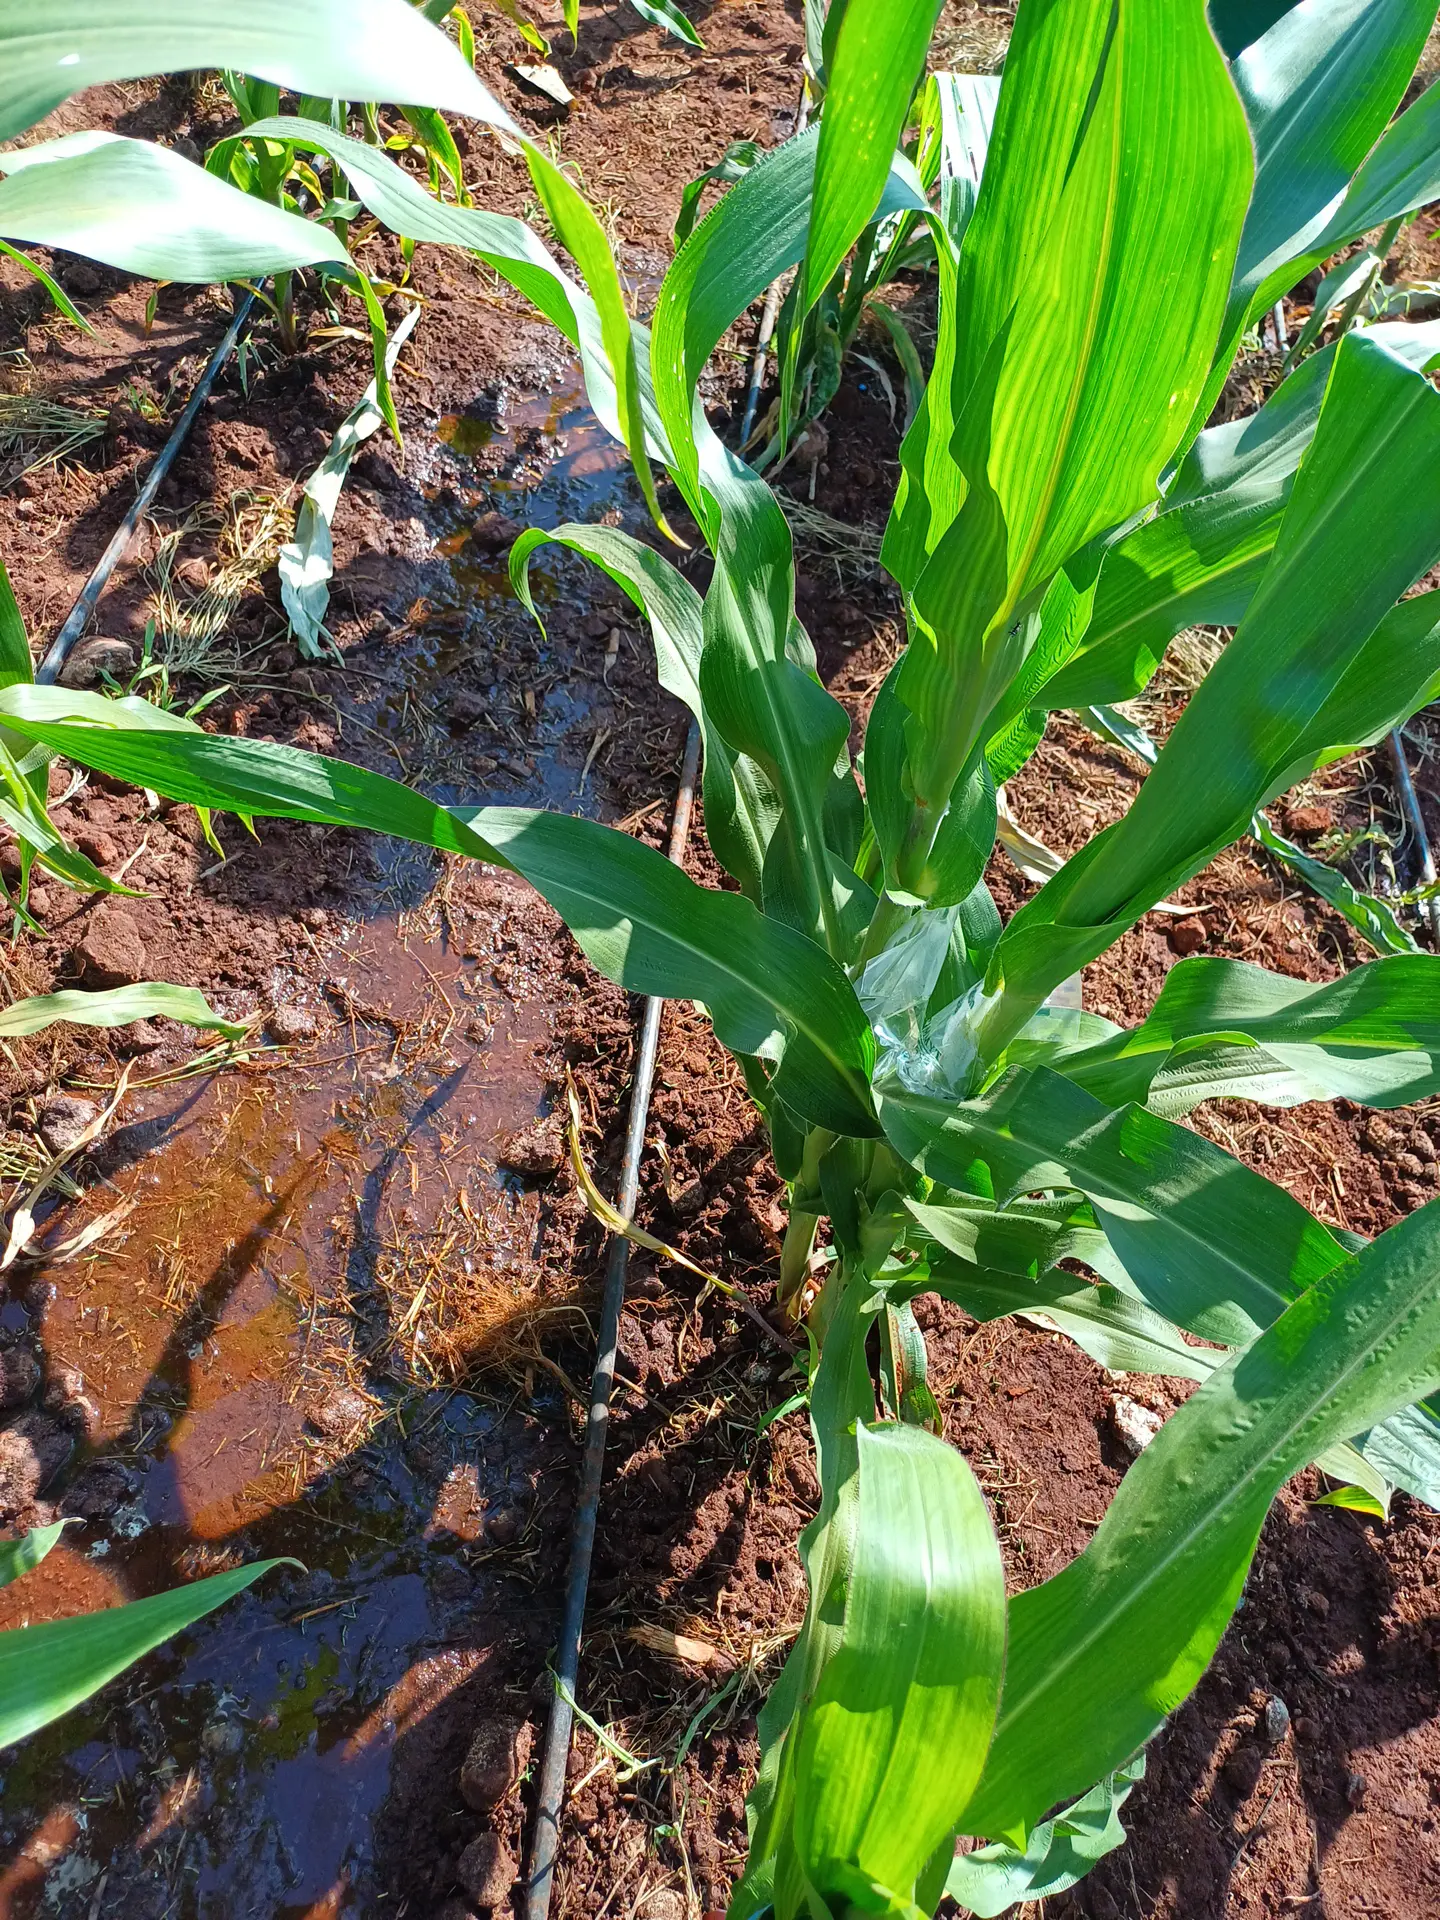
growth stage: vegetative
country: Kenya
